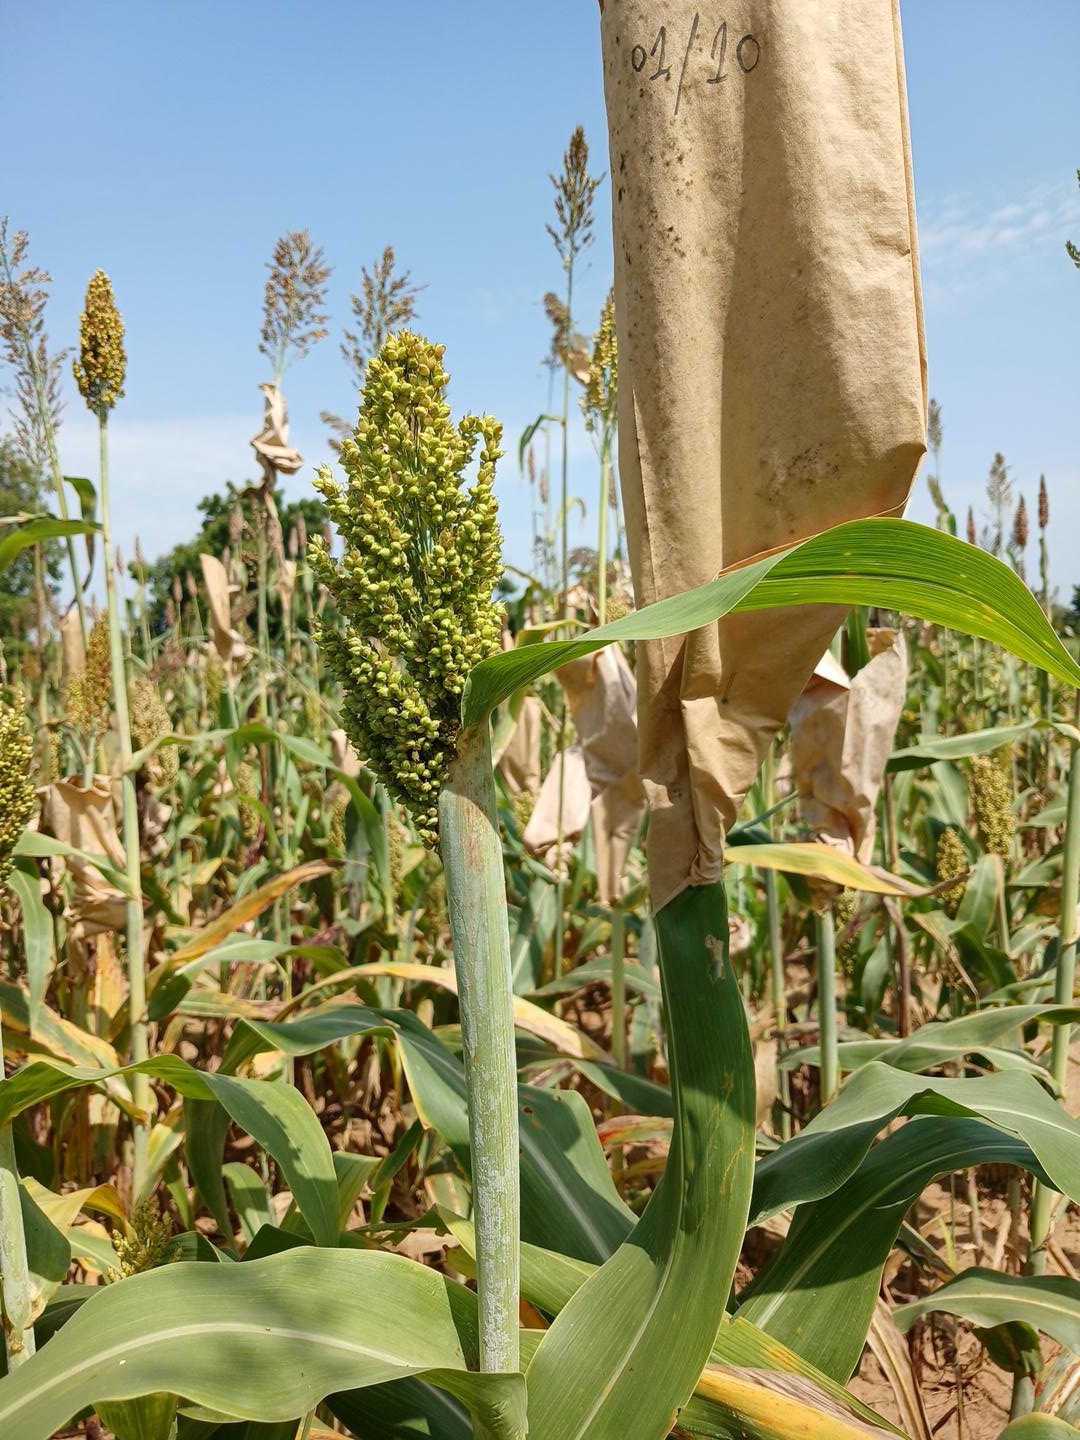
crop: sorghum
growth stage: filling grain
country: Senegal
